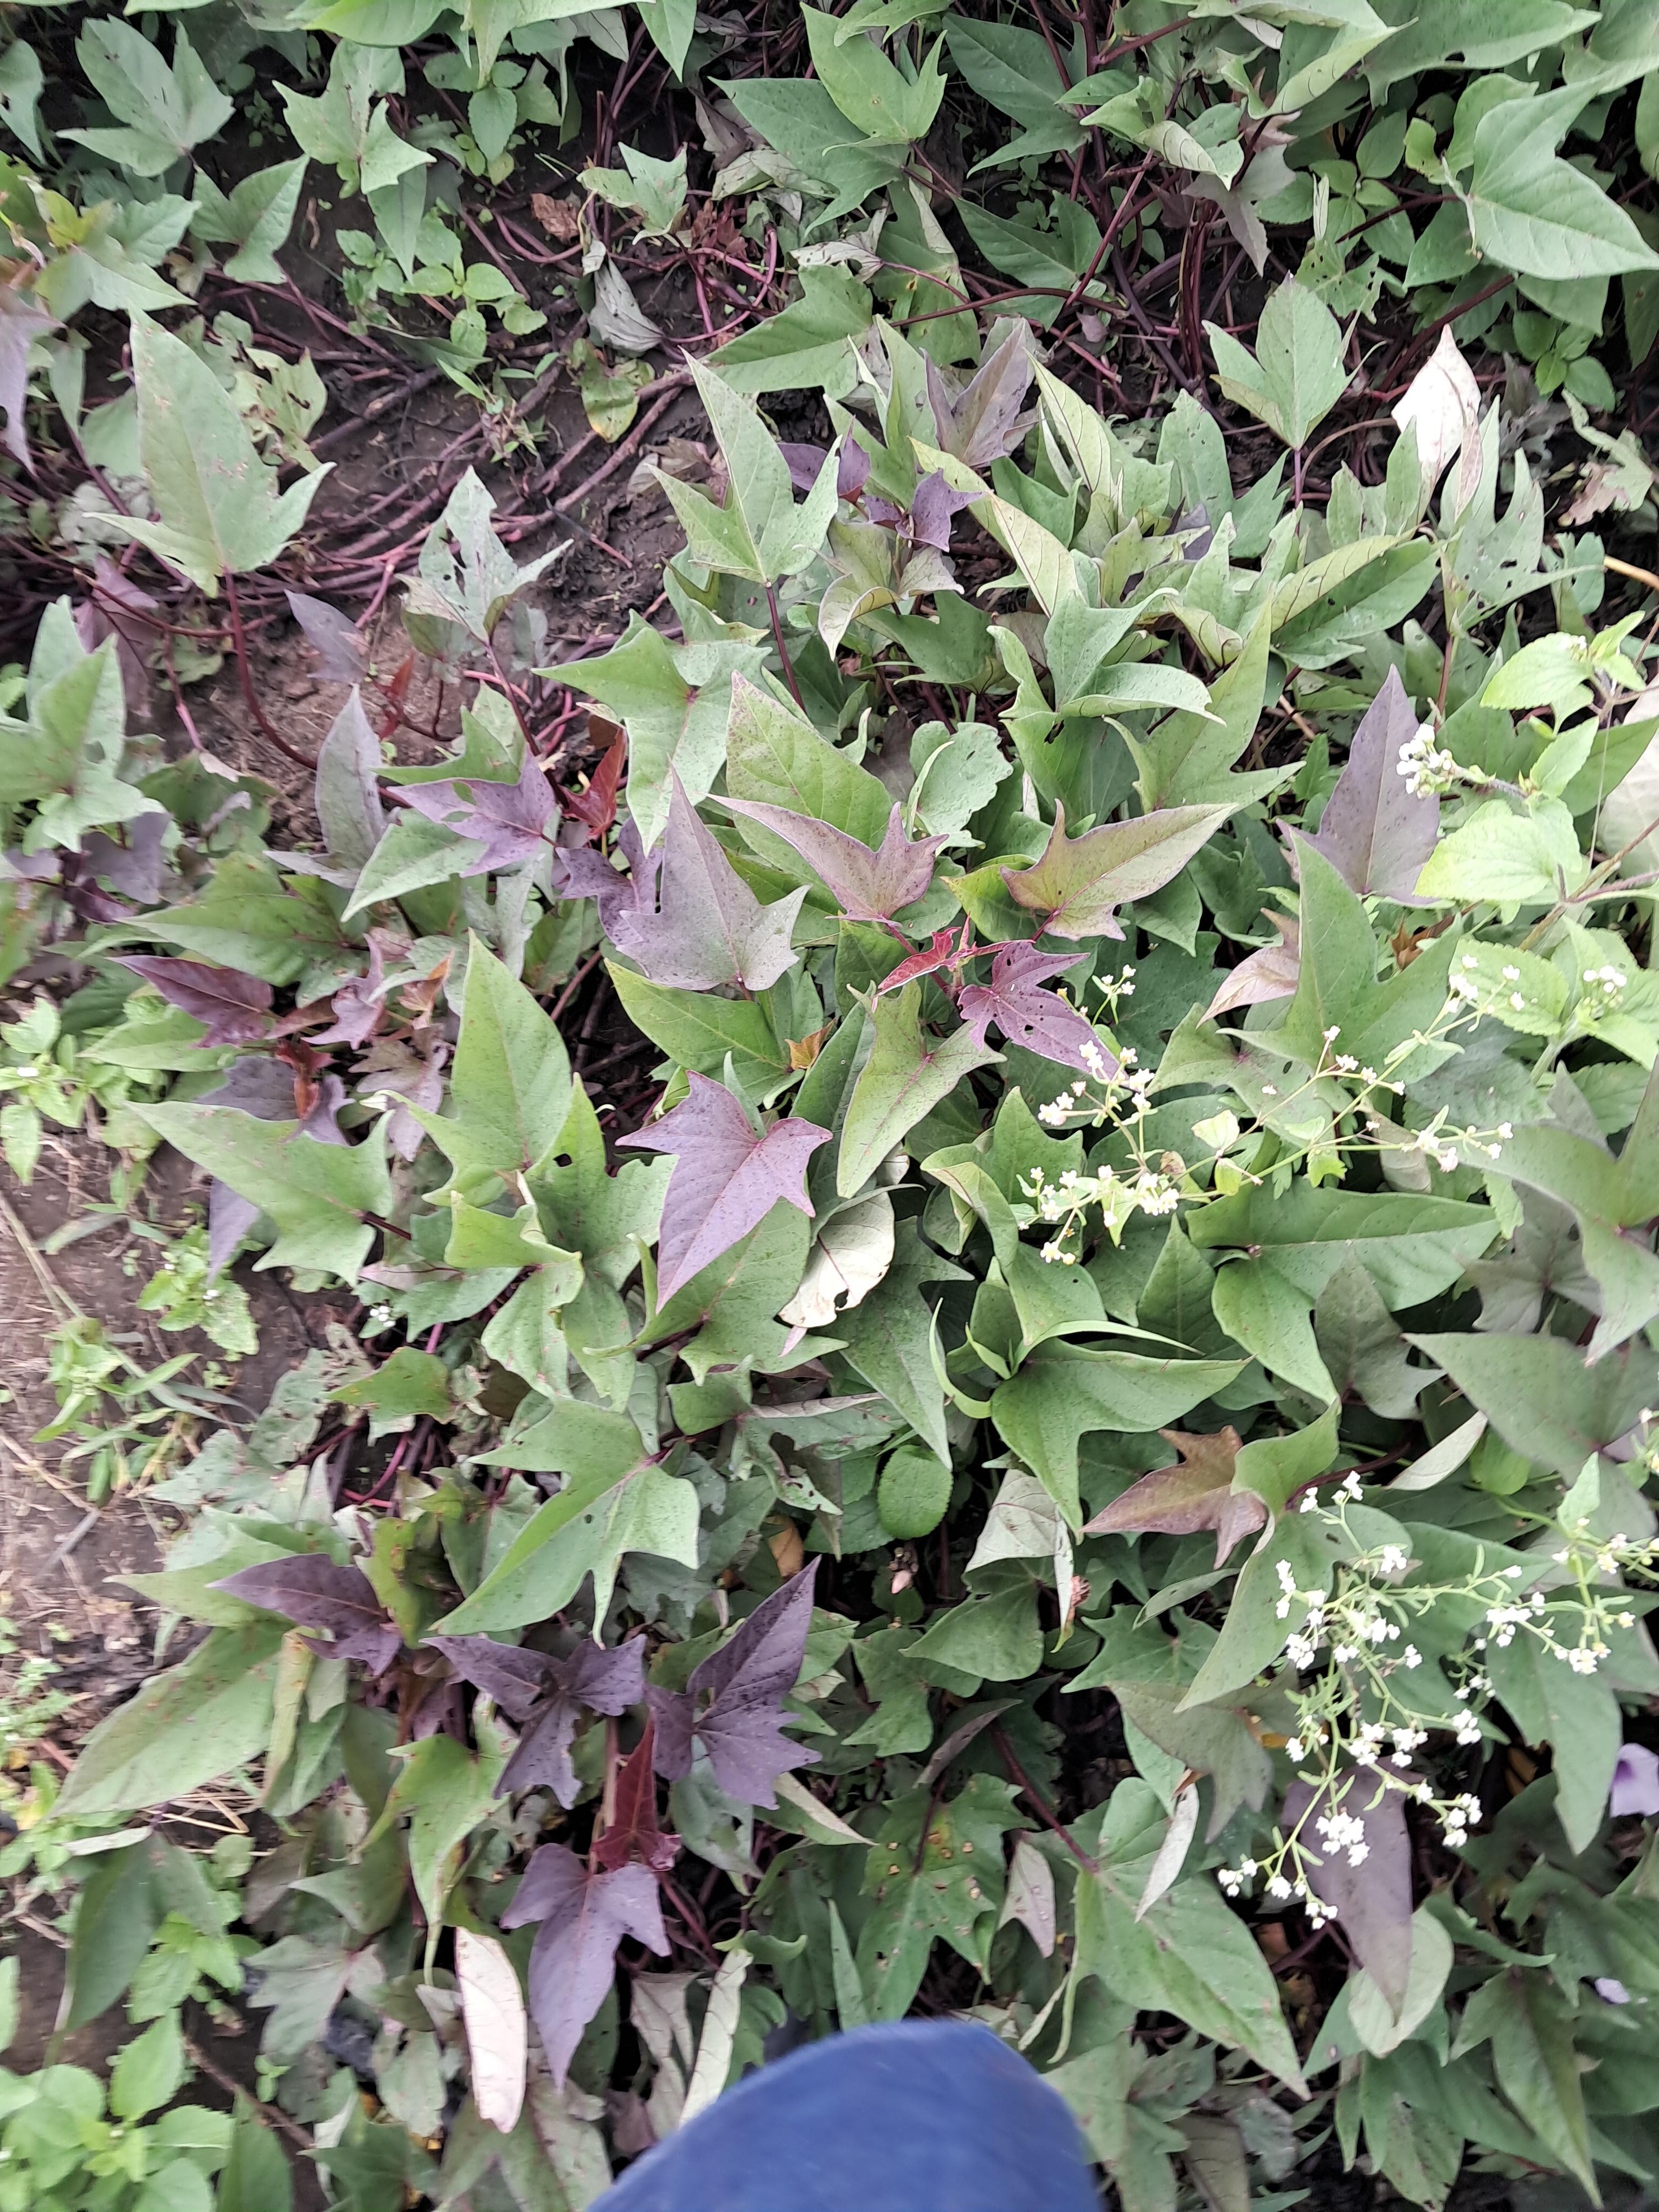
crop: sweet potato
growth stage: vegetative
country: Tanzania
